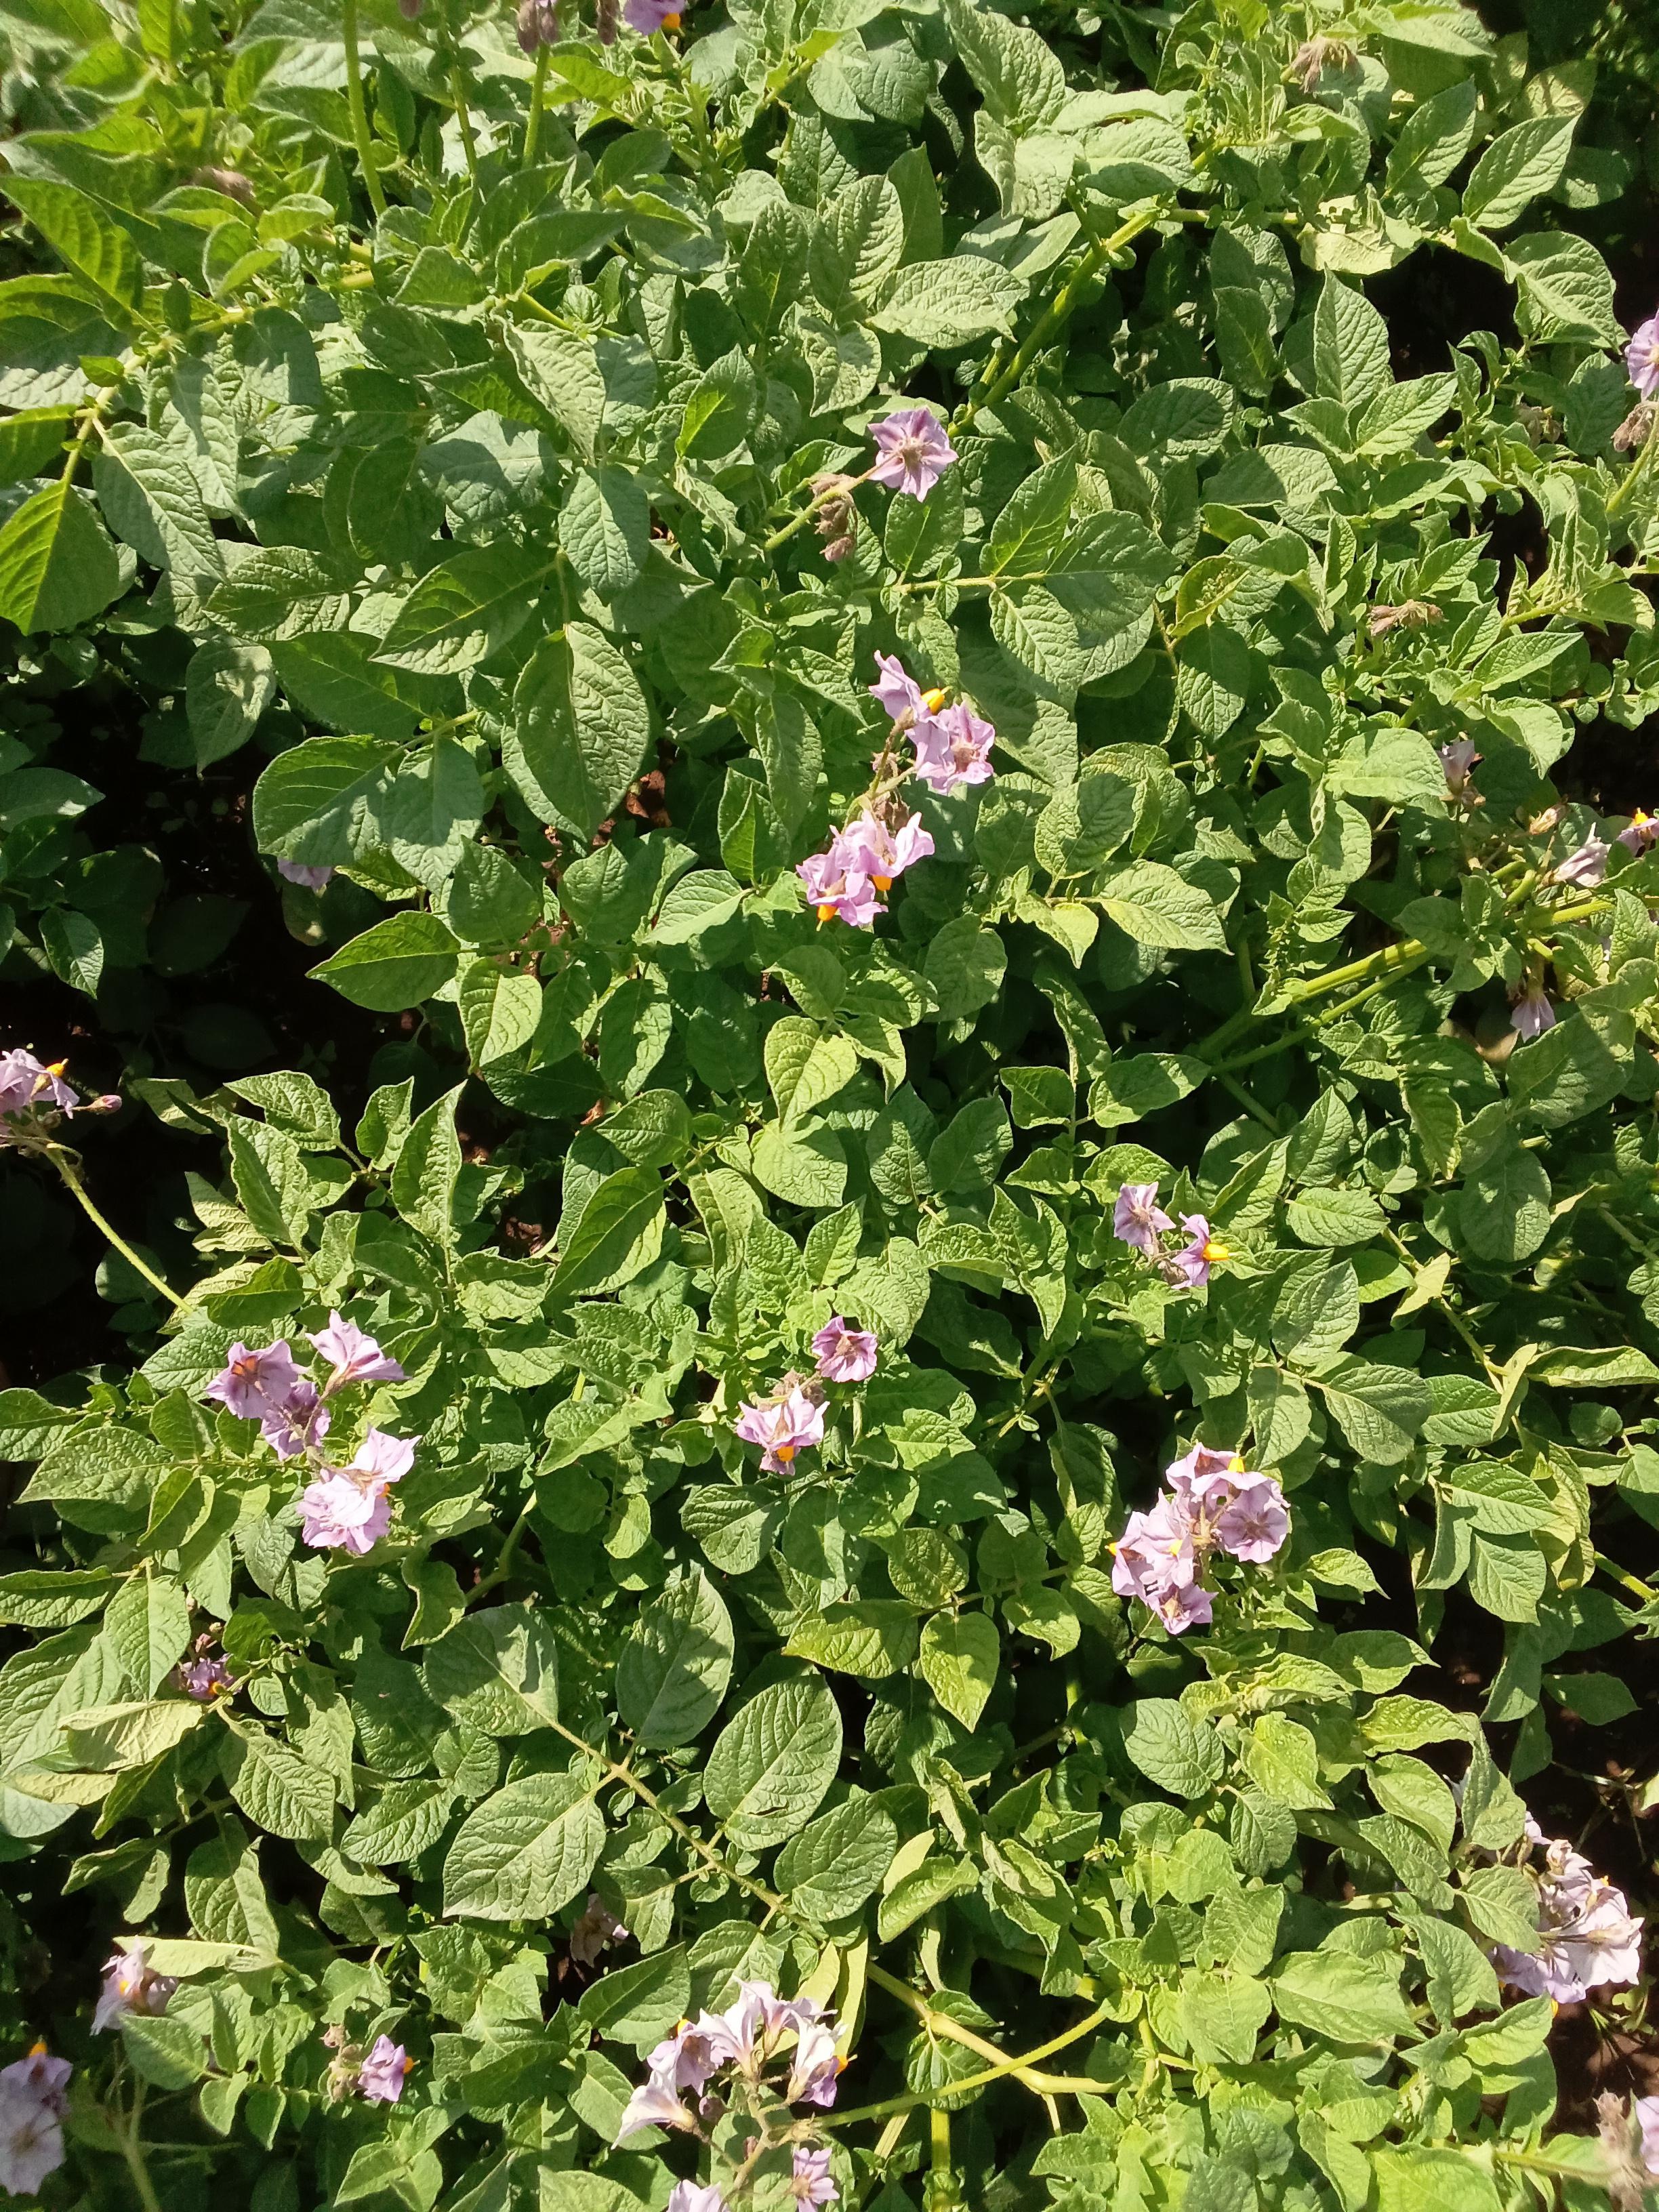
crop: potato
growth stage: flowering
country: Kenya
